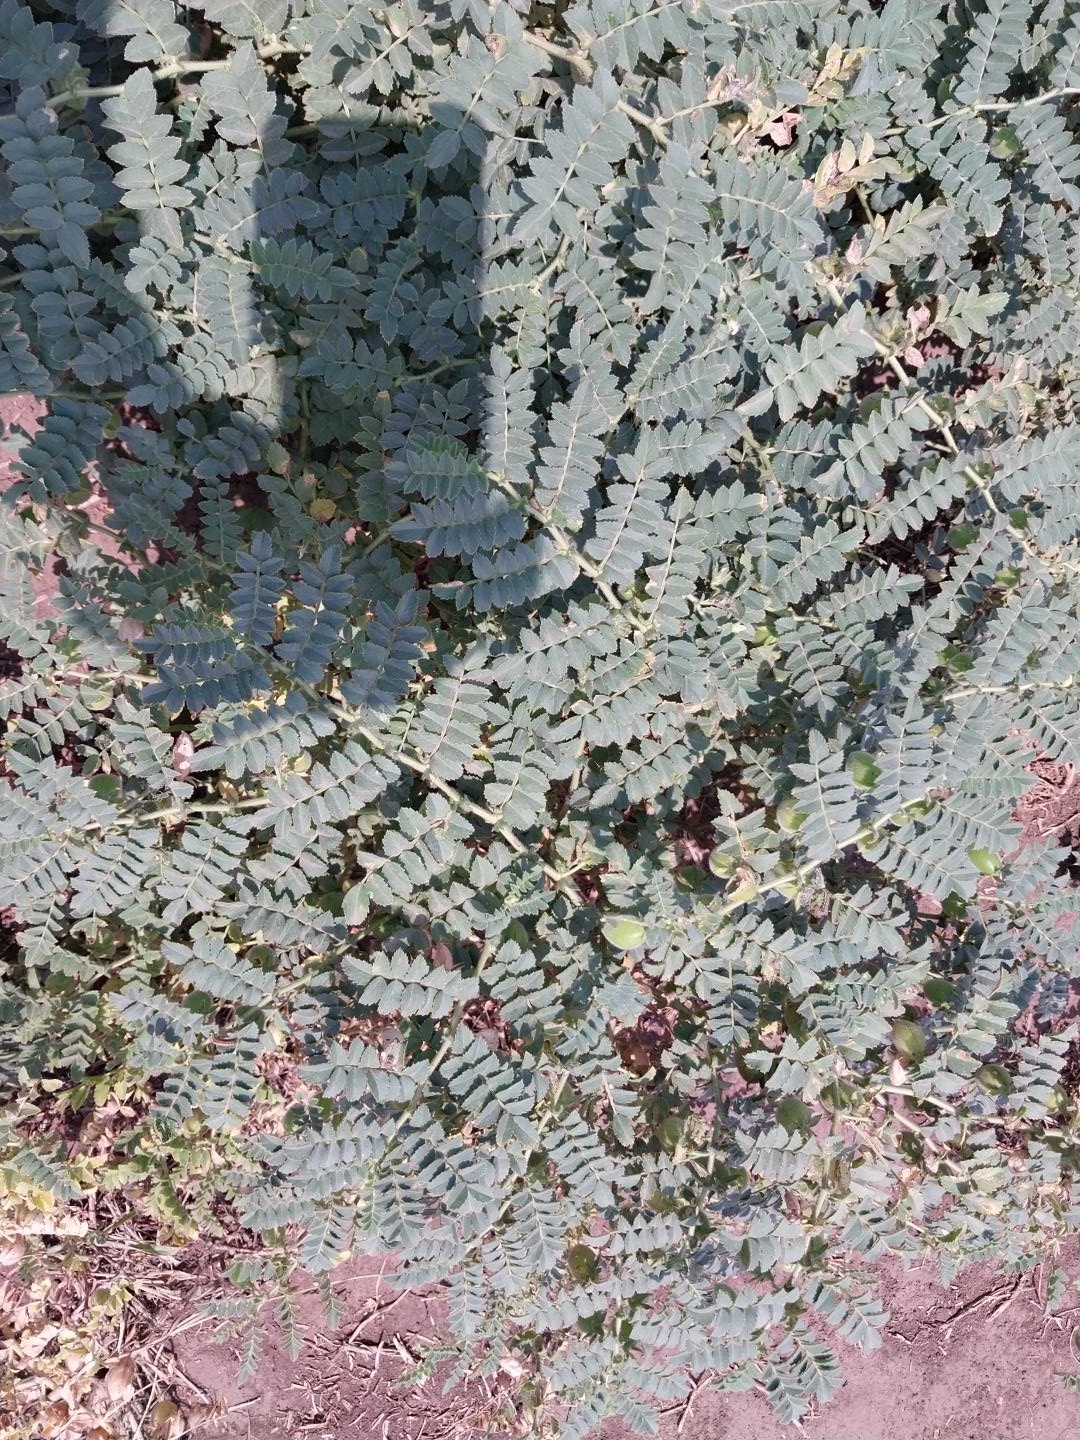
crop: chickpea
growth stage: development pod
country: Tanzania
